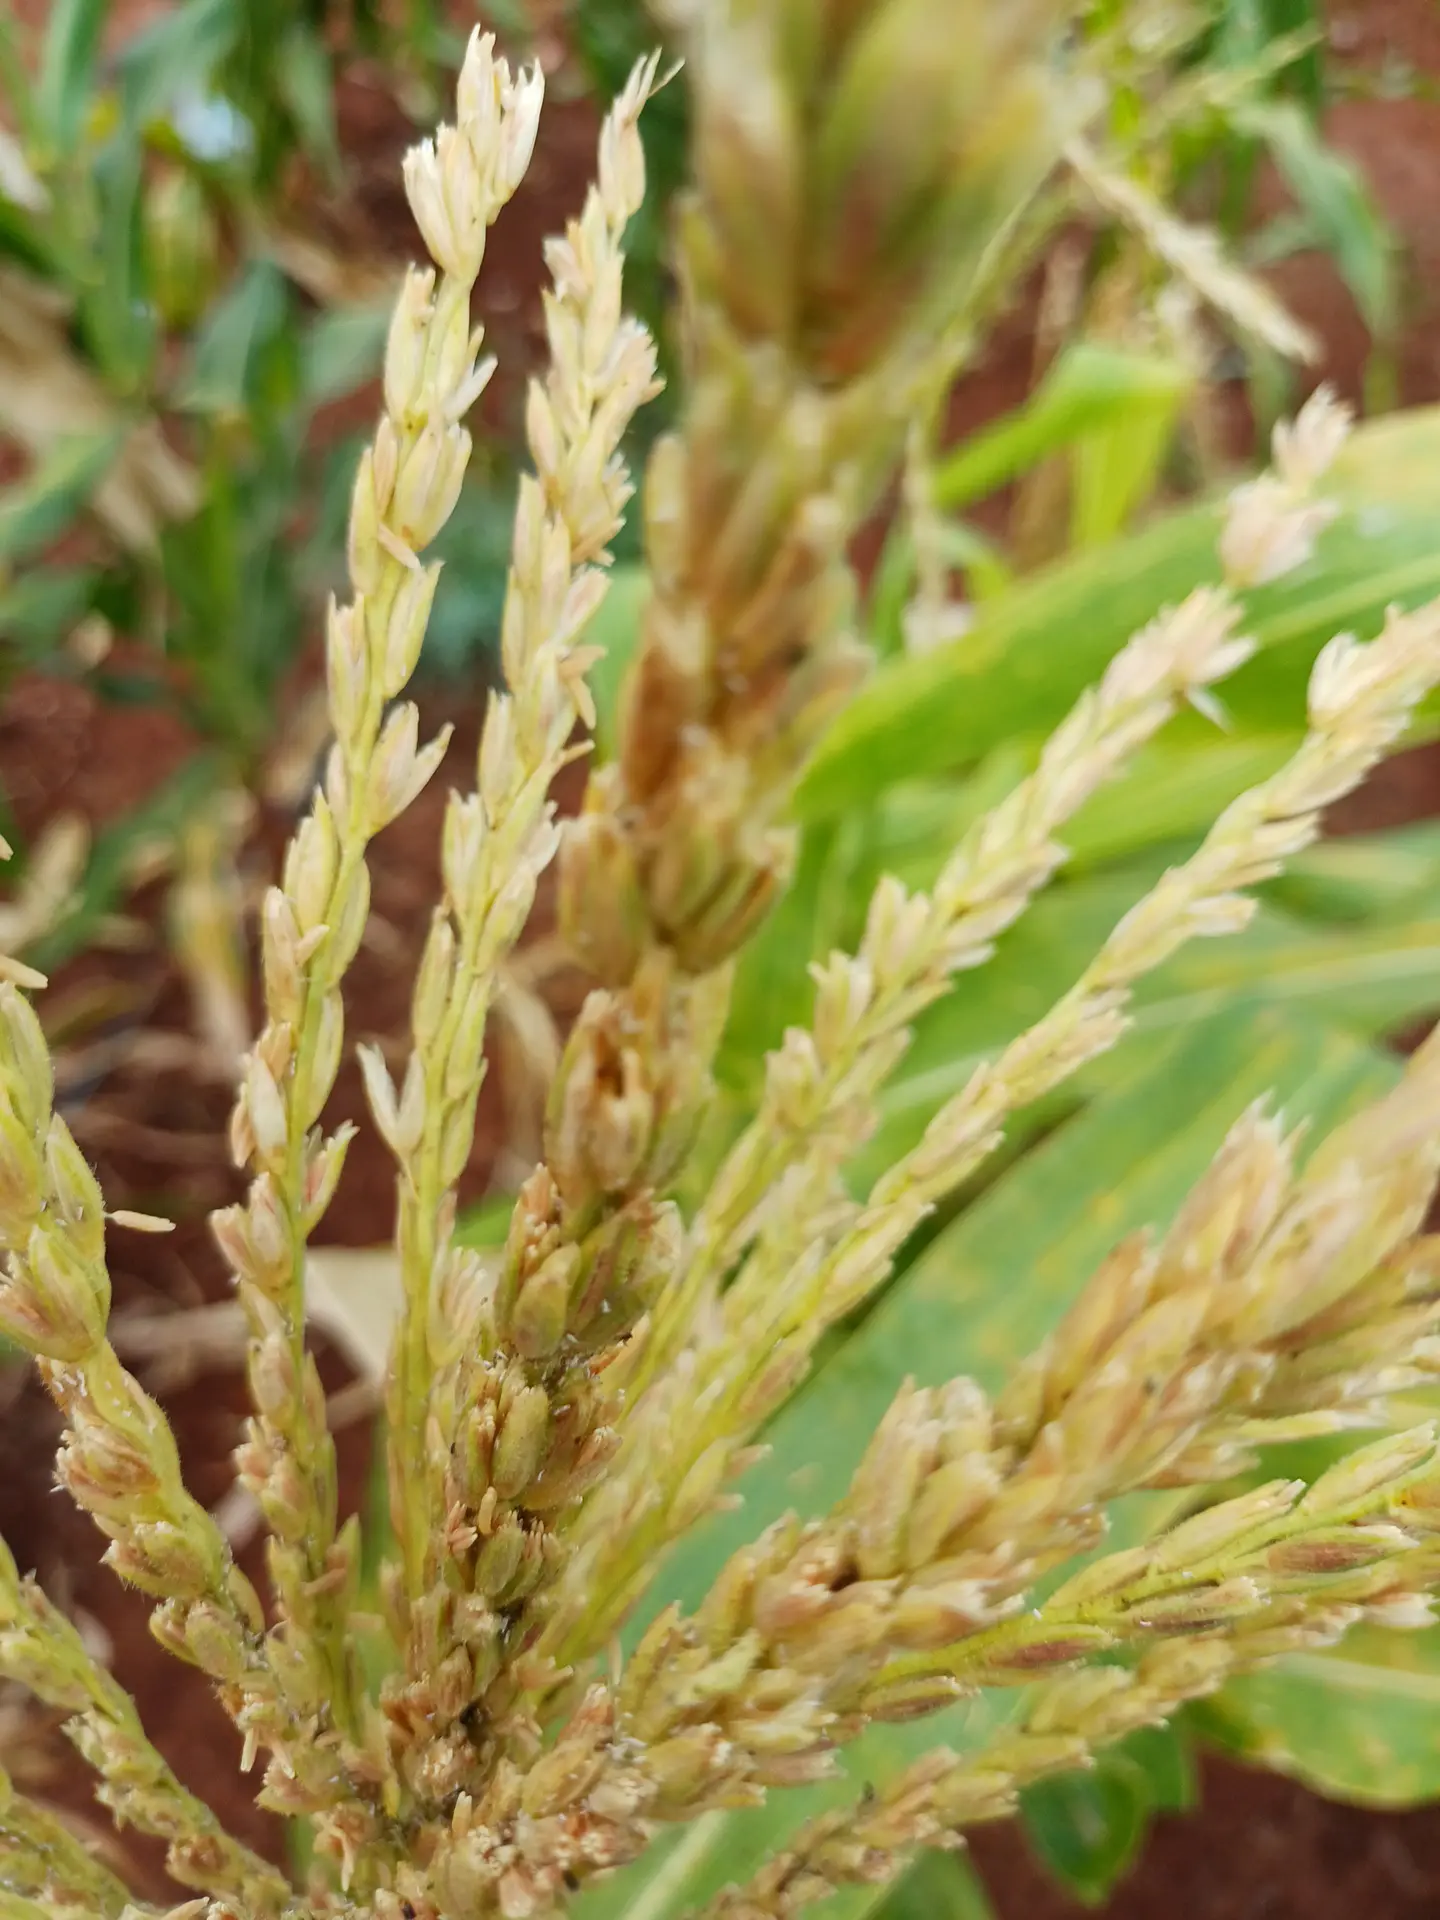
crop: maize
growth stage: flowering
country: Kenya
